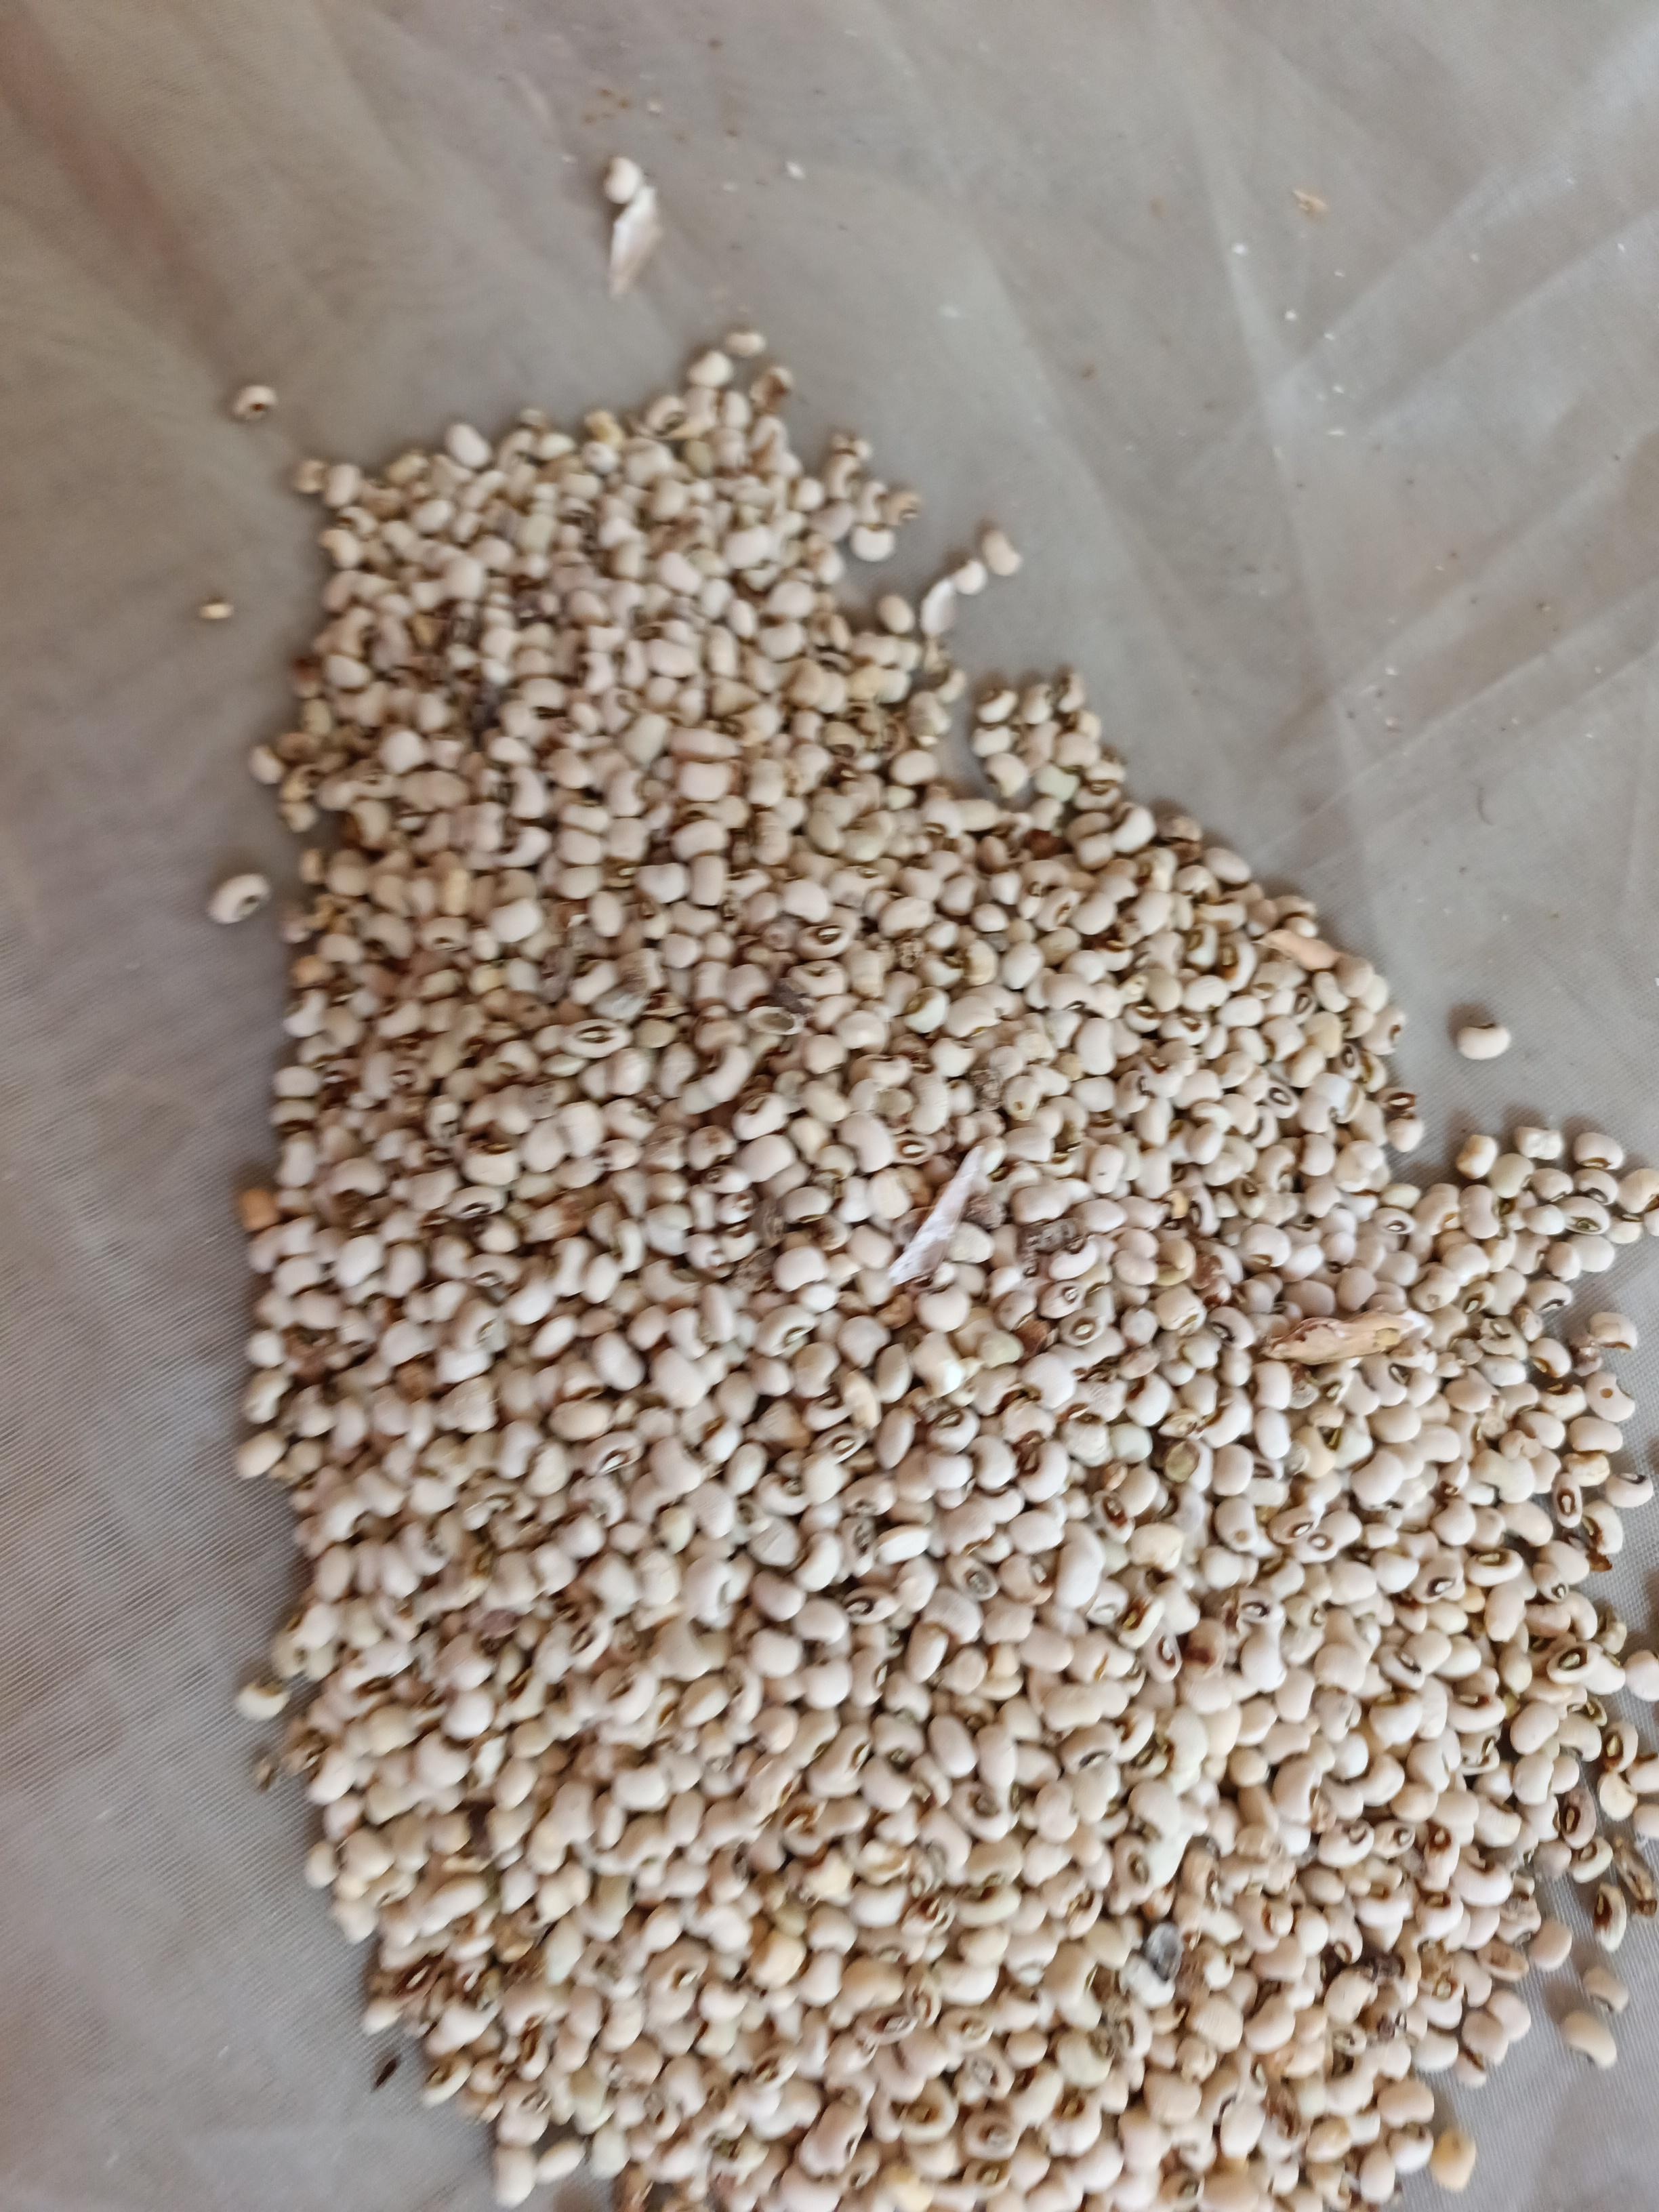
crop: cowpea
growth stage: harvest
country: Nigeria
